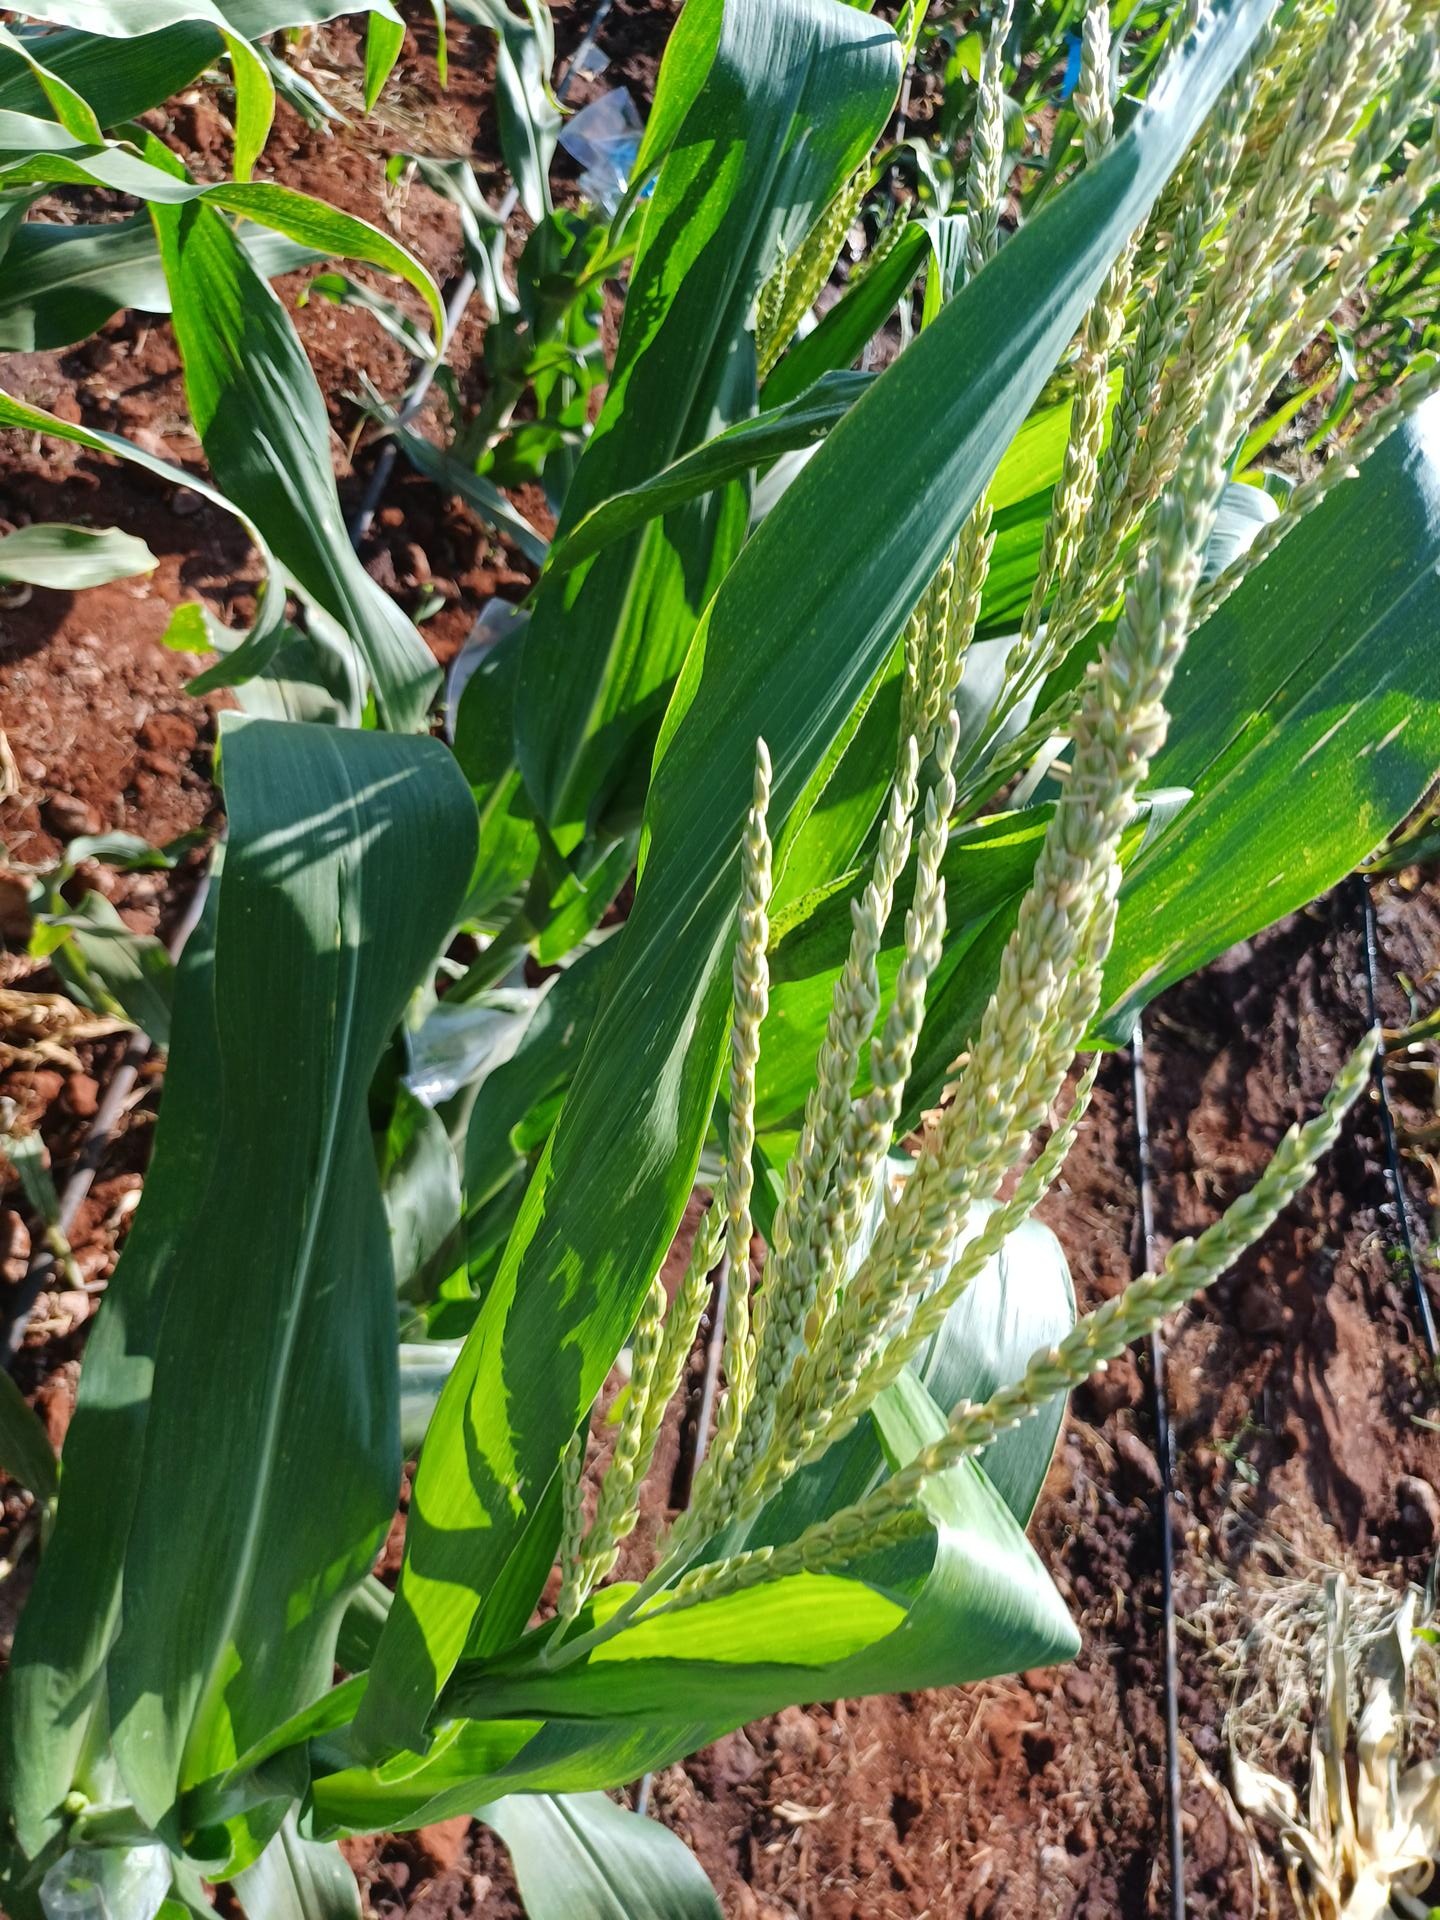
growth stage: vegetative
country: Kenya
